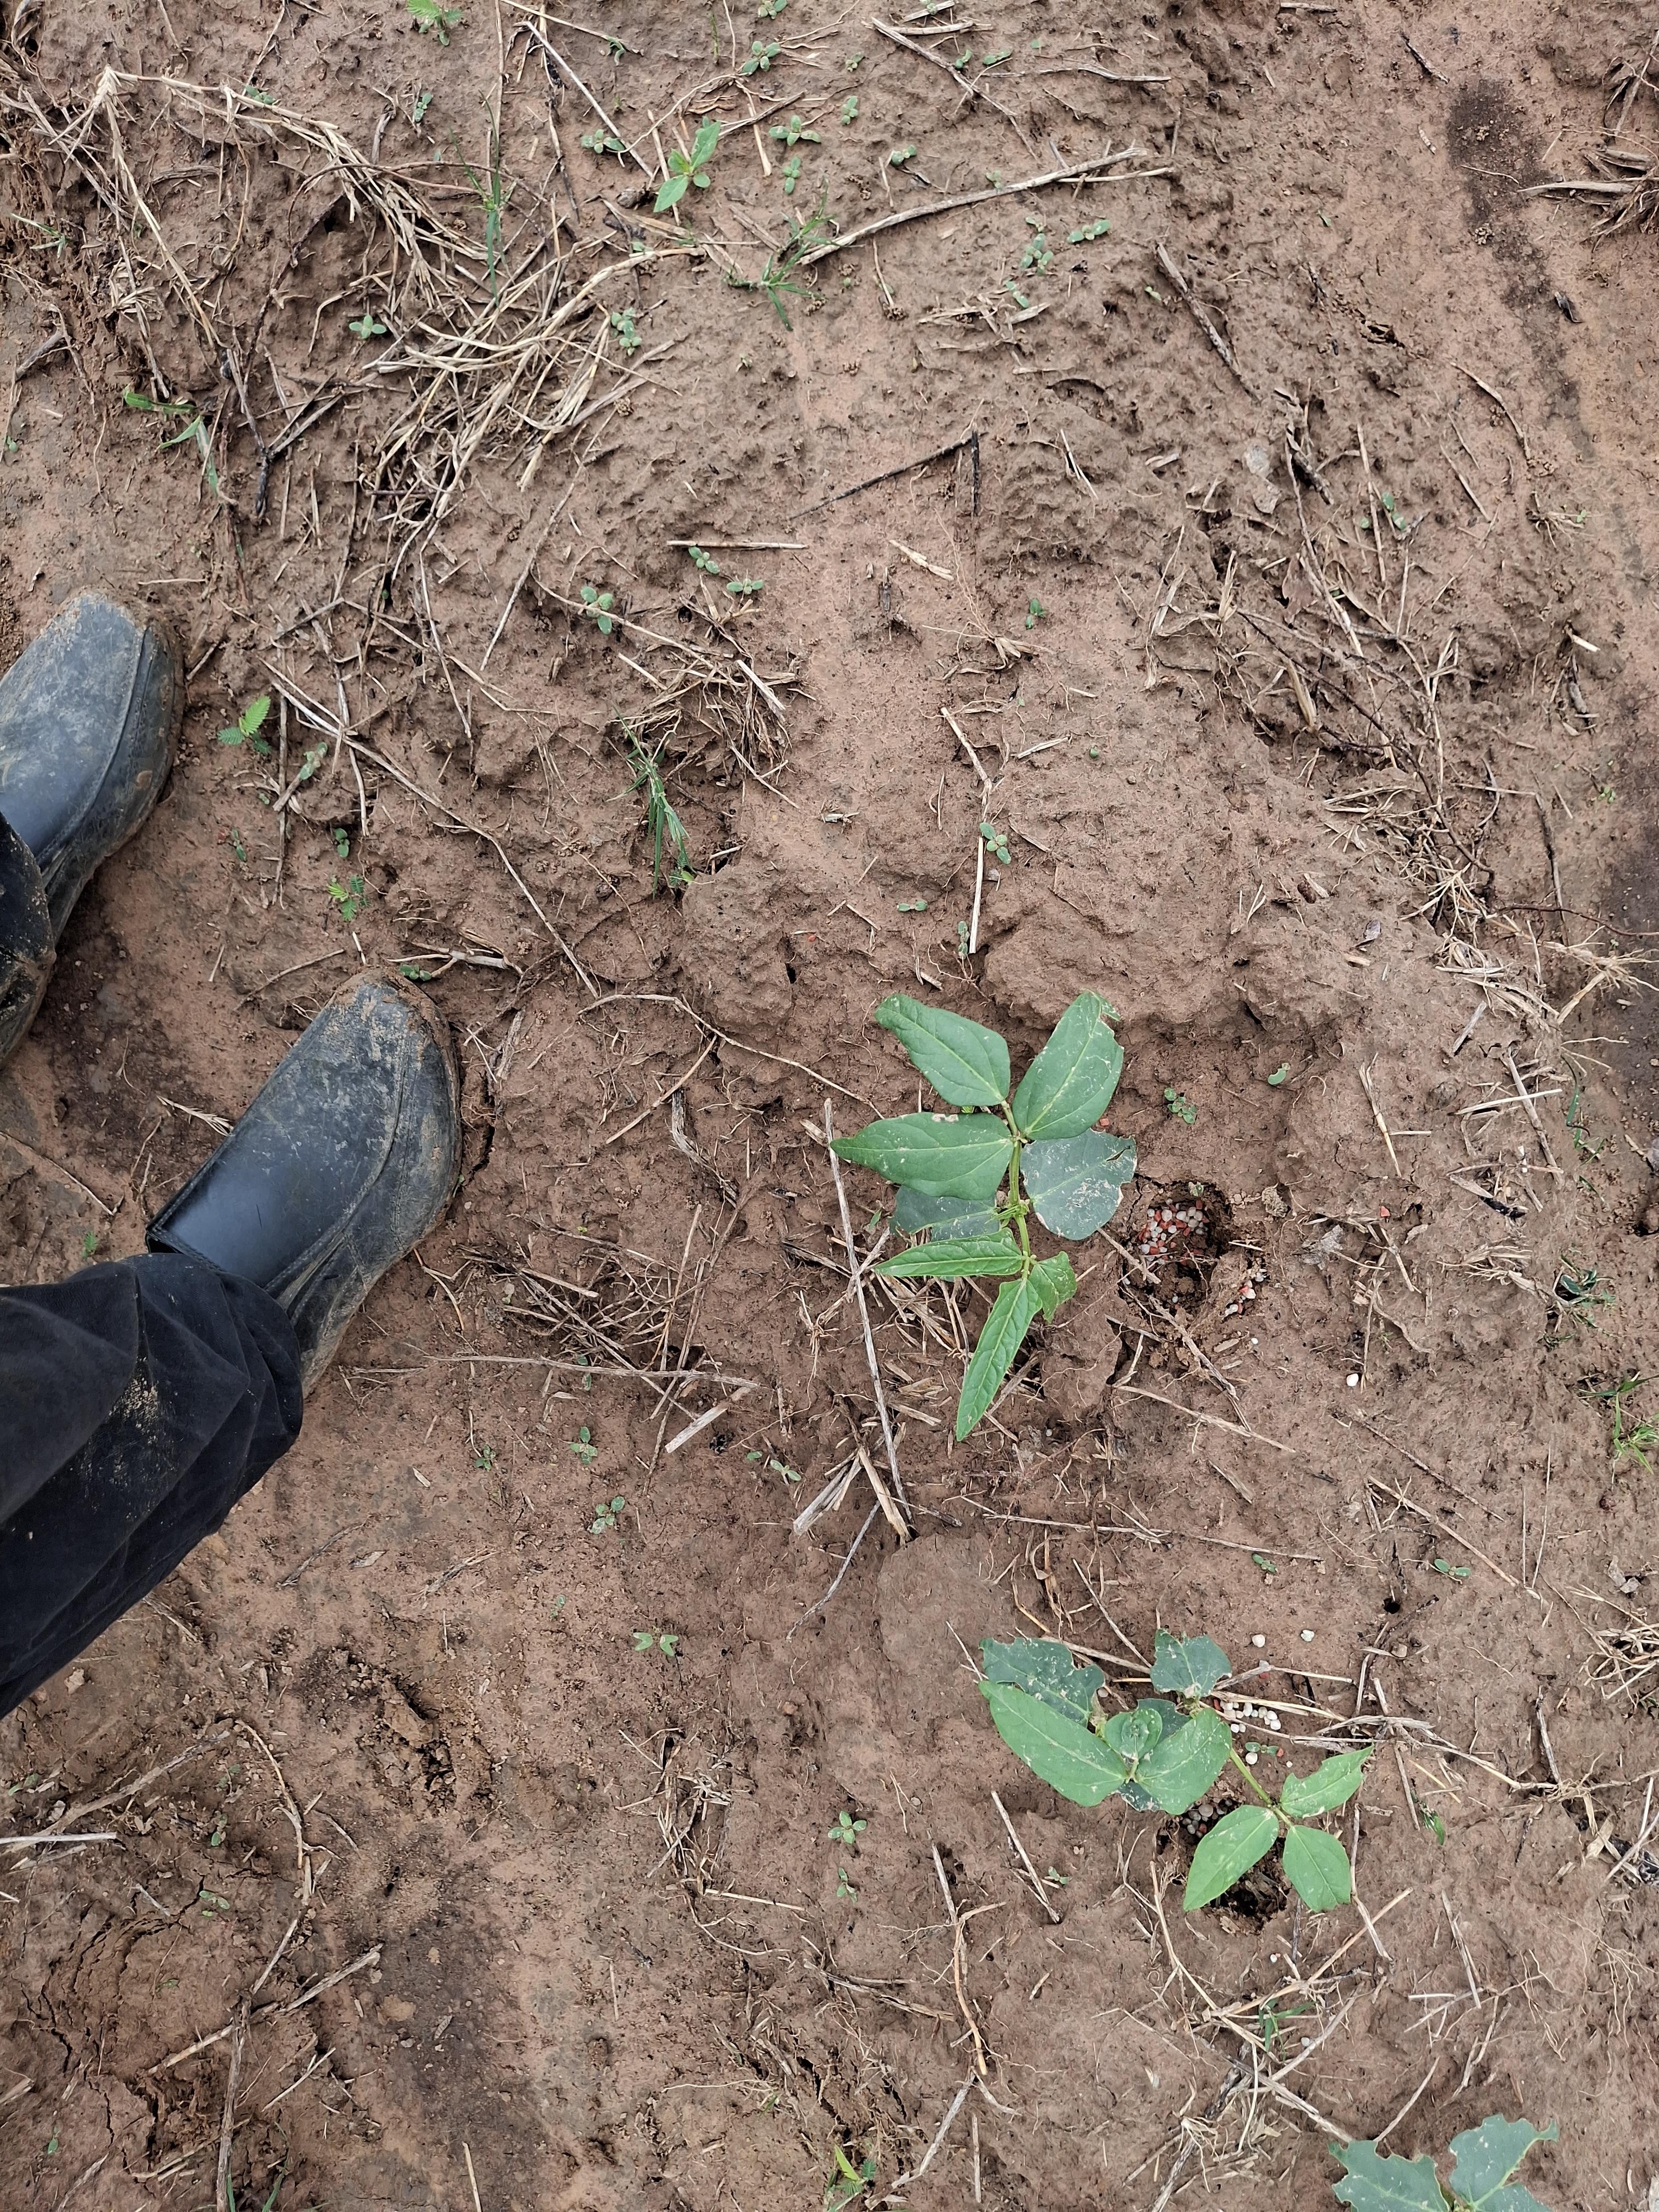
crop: cowpea
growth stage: emergence
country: Nigeria
